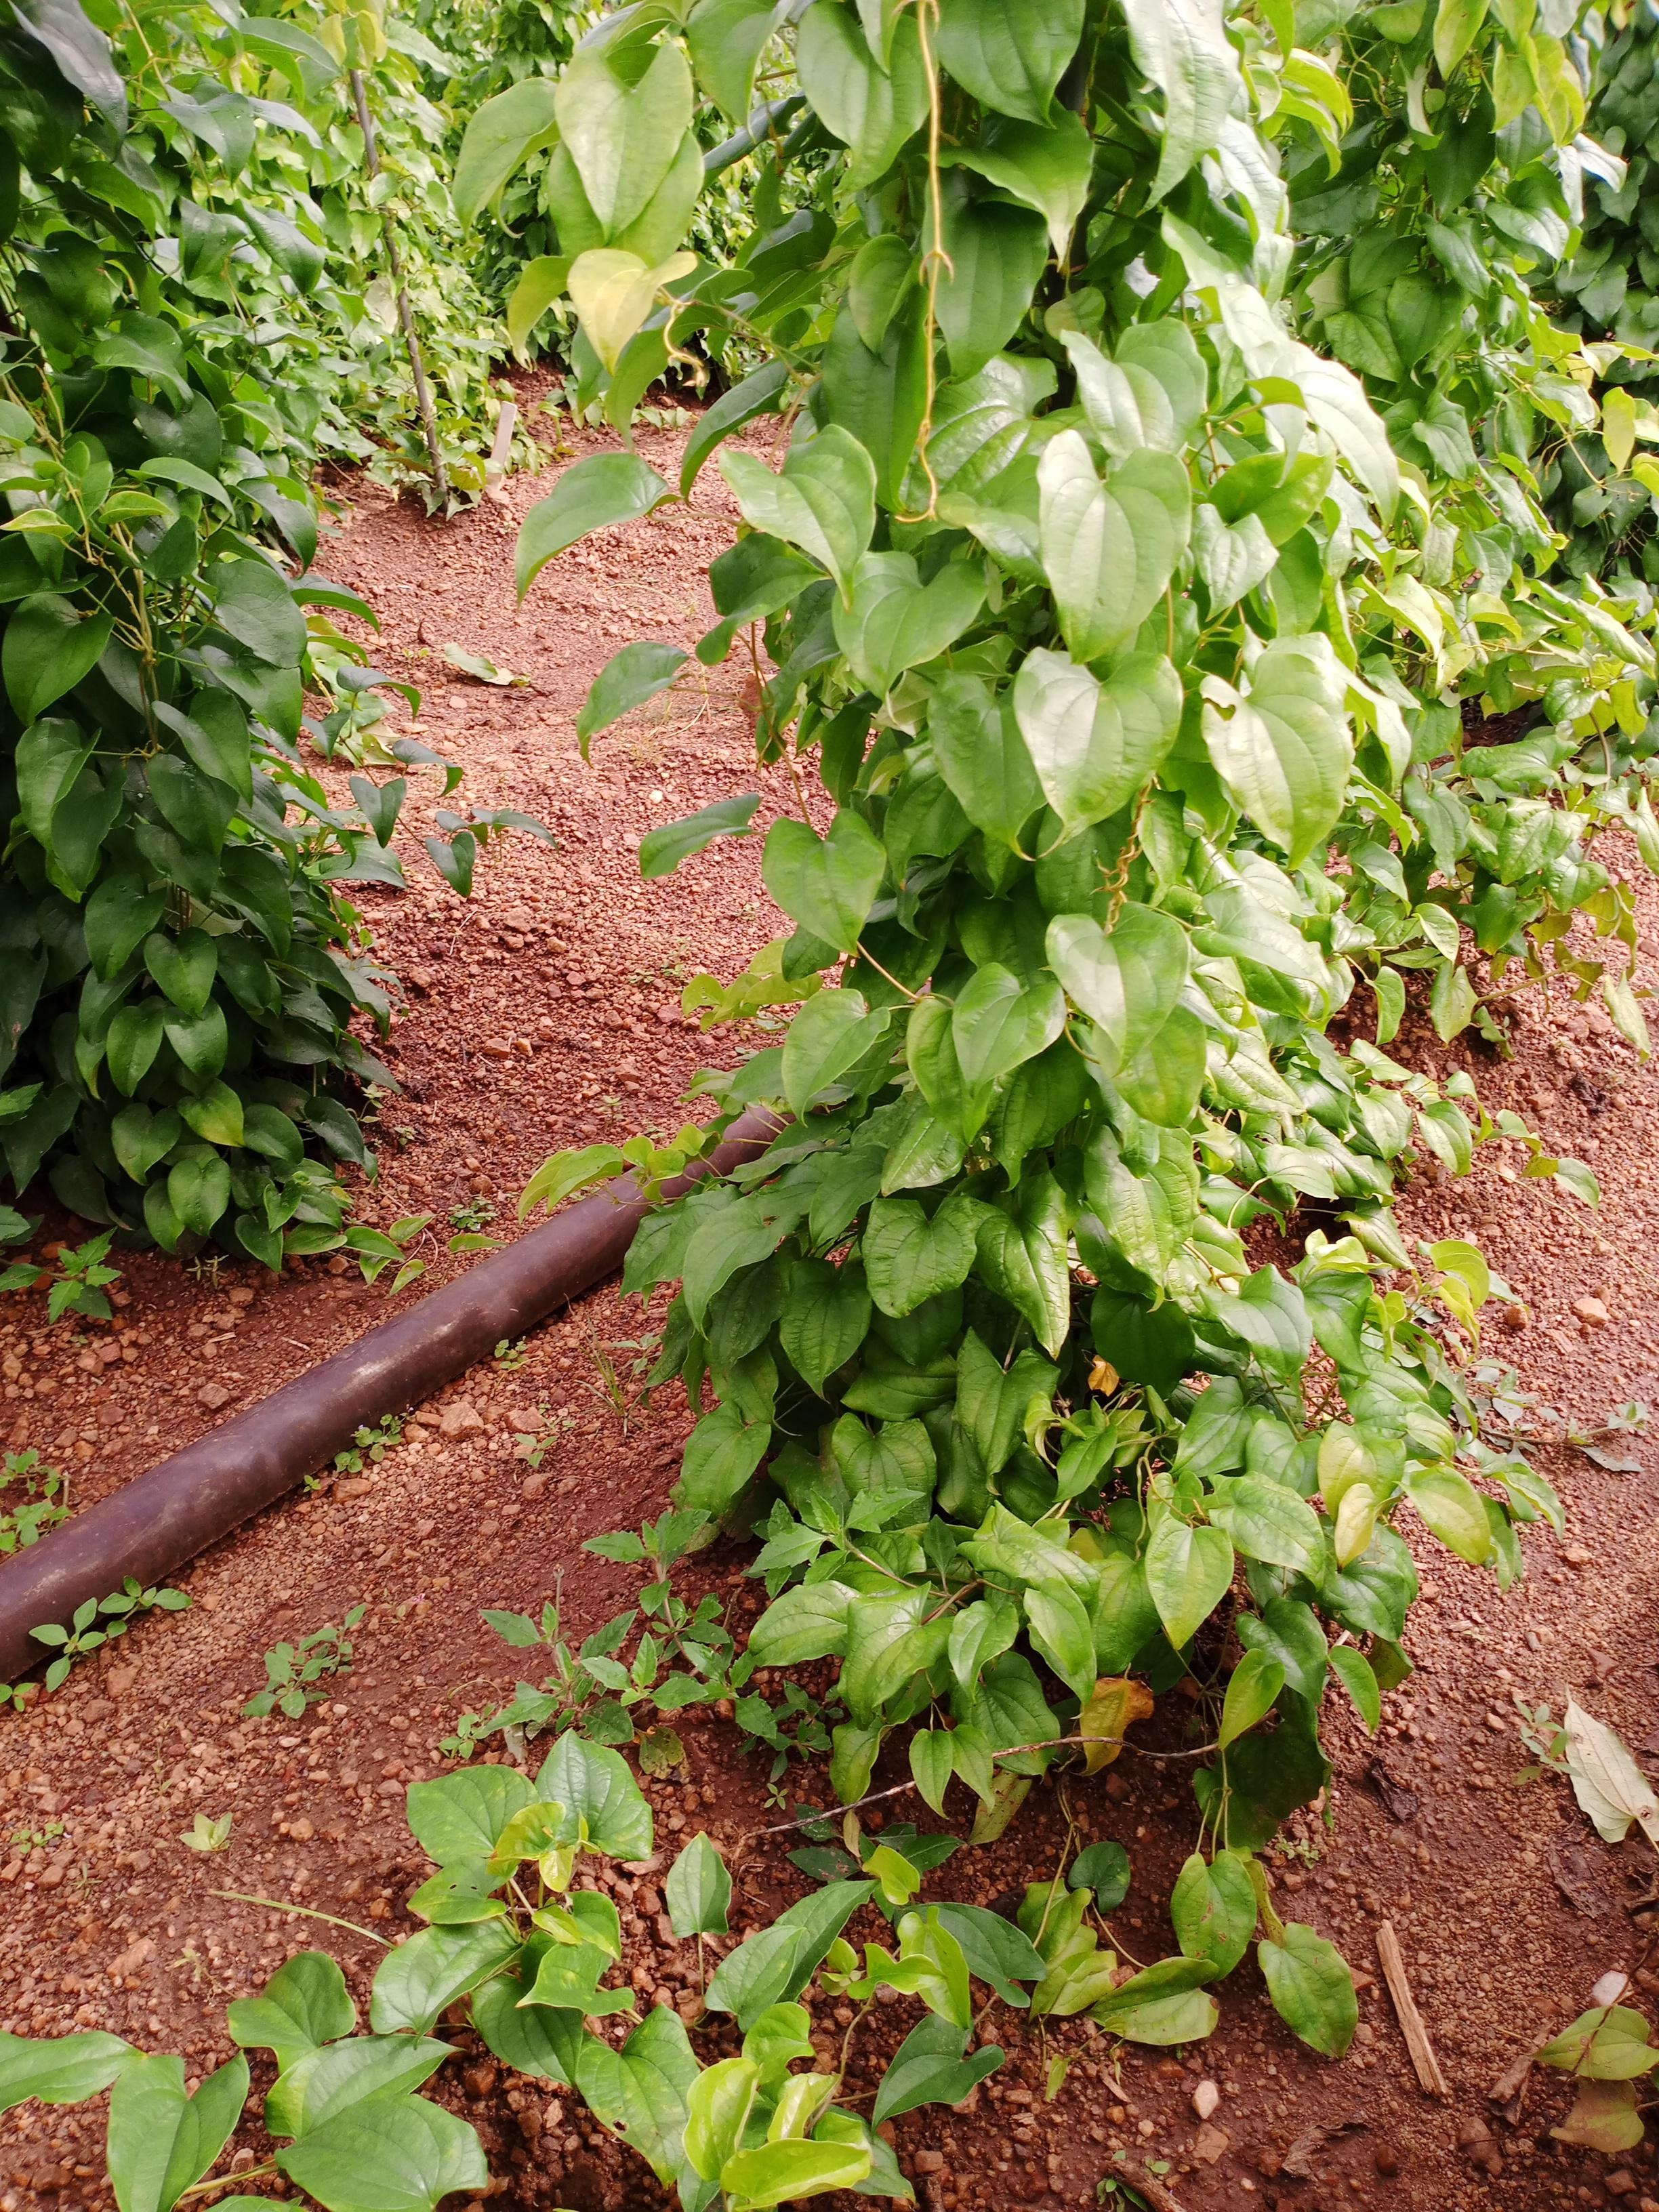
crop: yam
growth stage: vegetative
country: Nigeria
